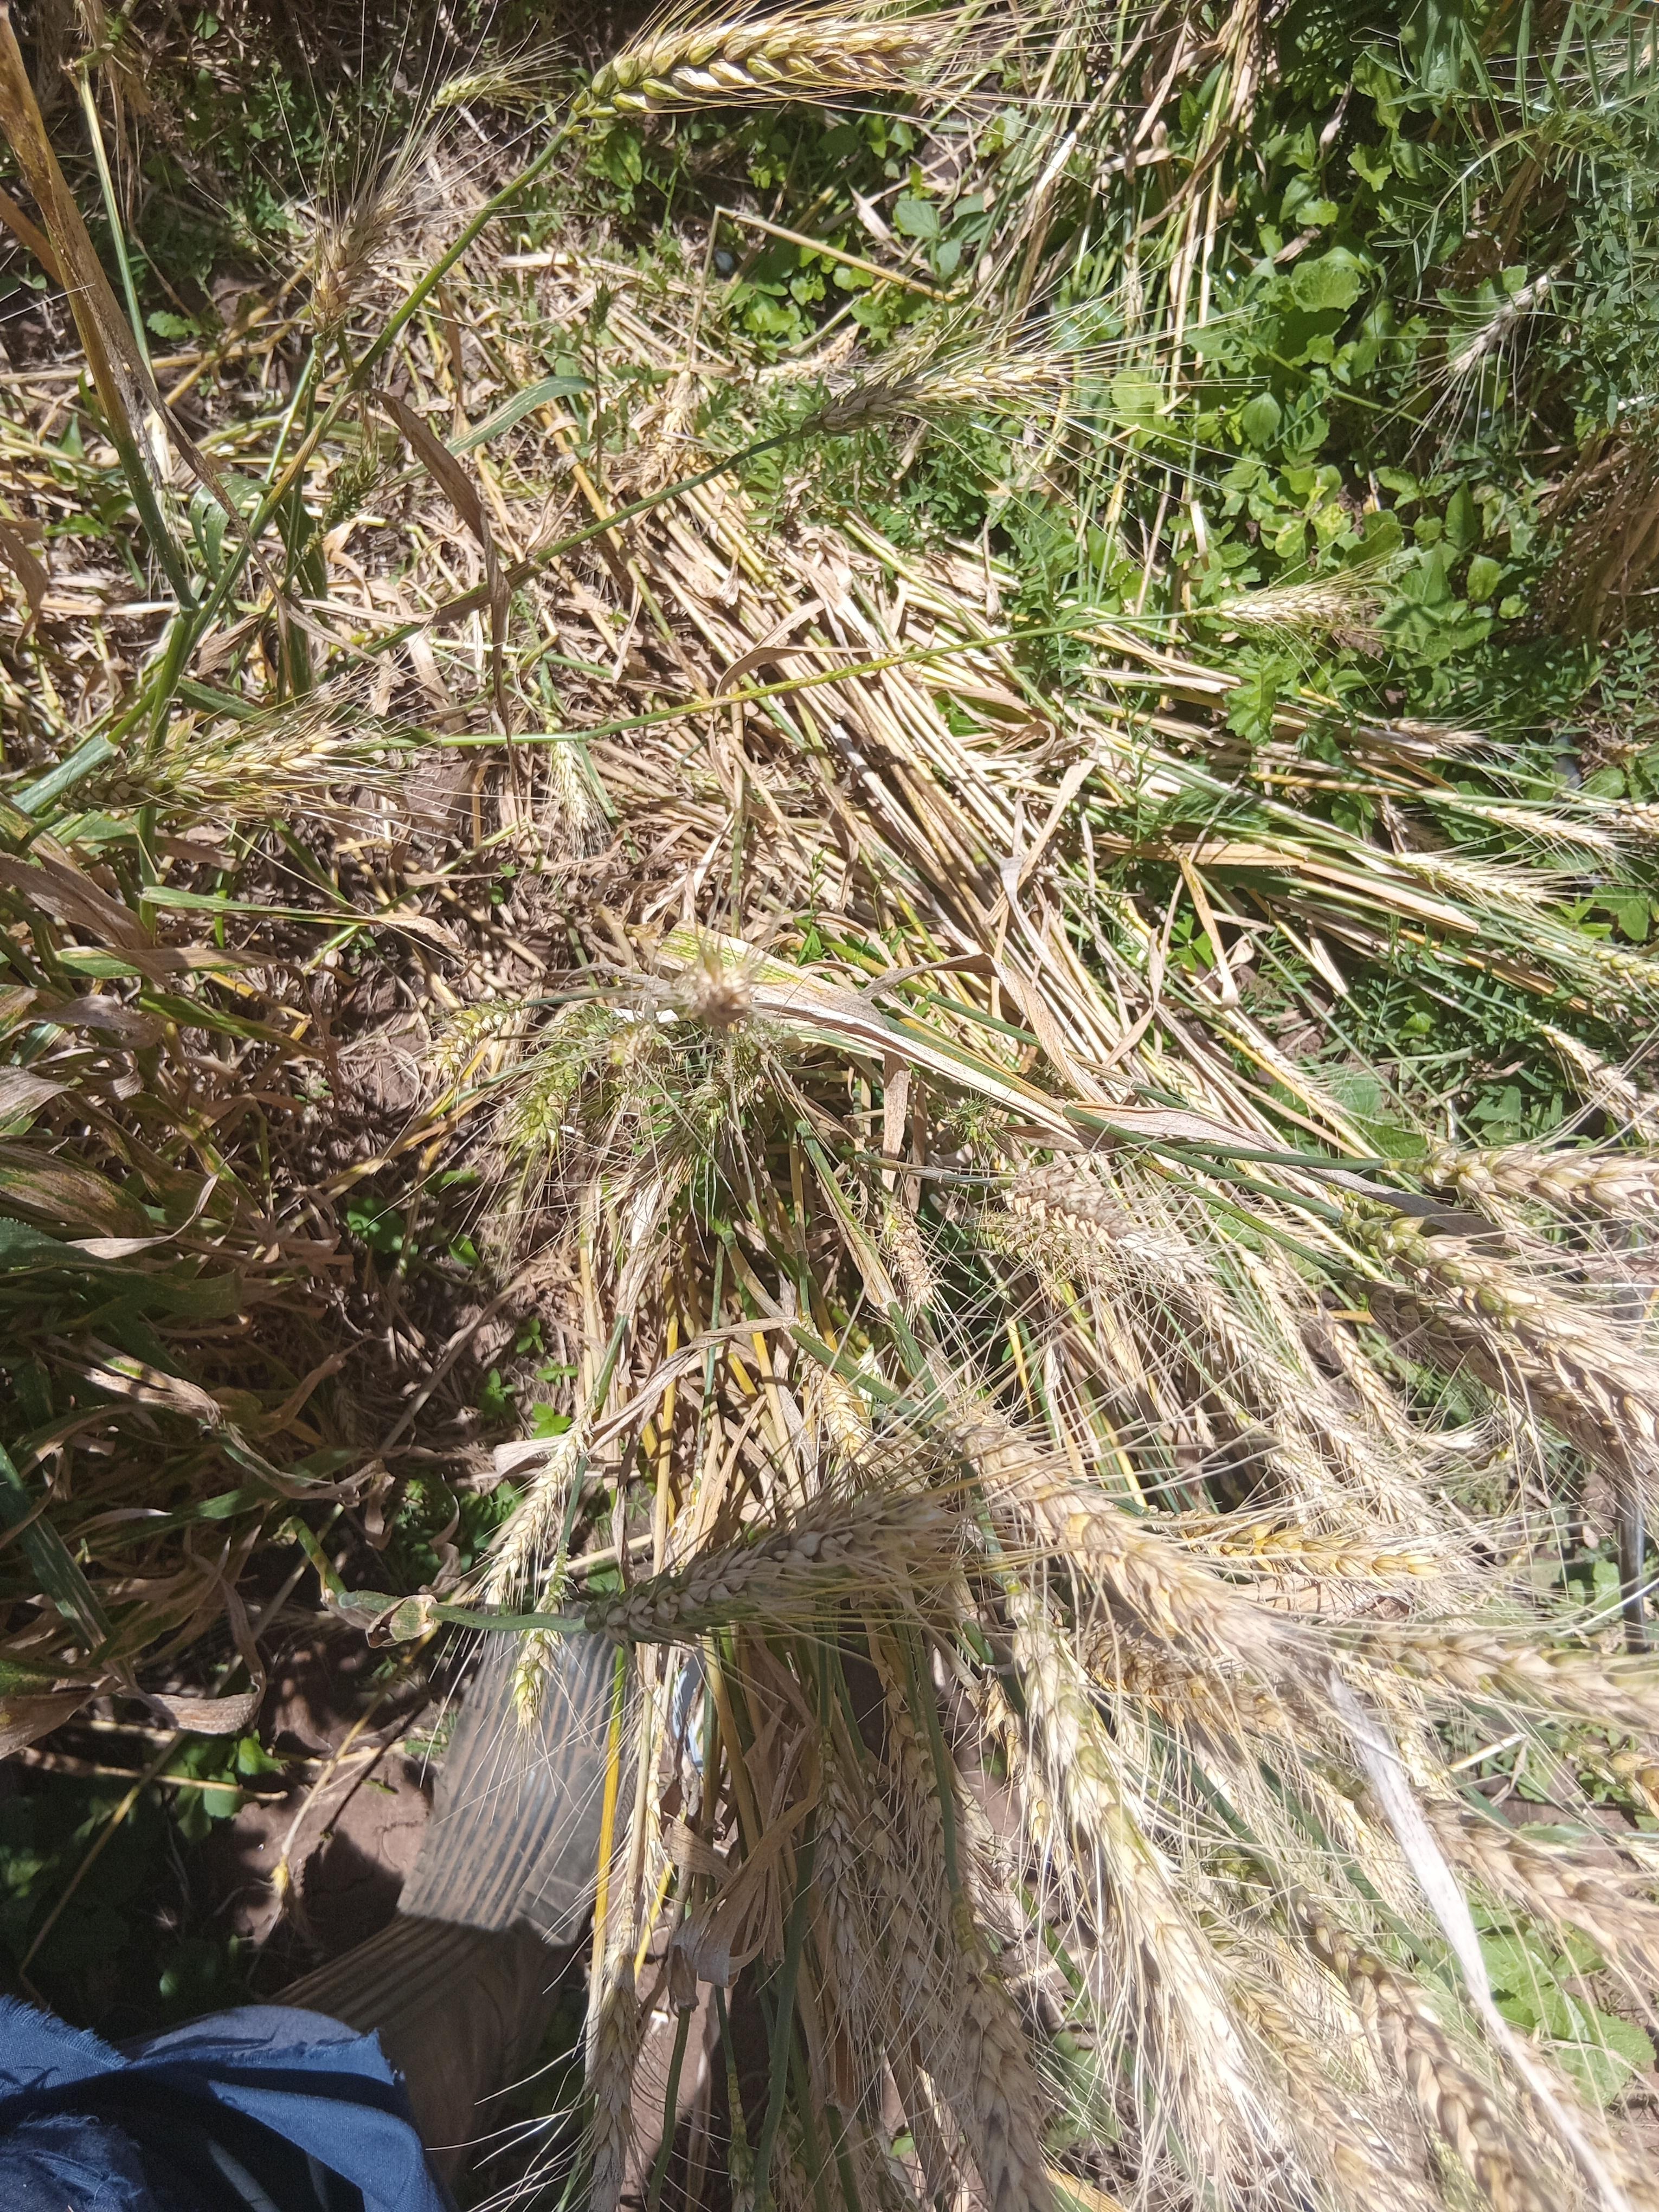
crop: wheat
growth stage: maturity
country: Kenya
